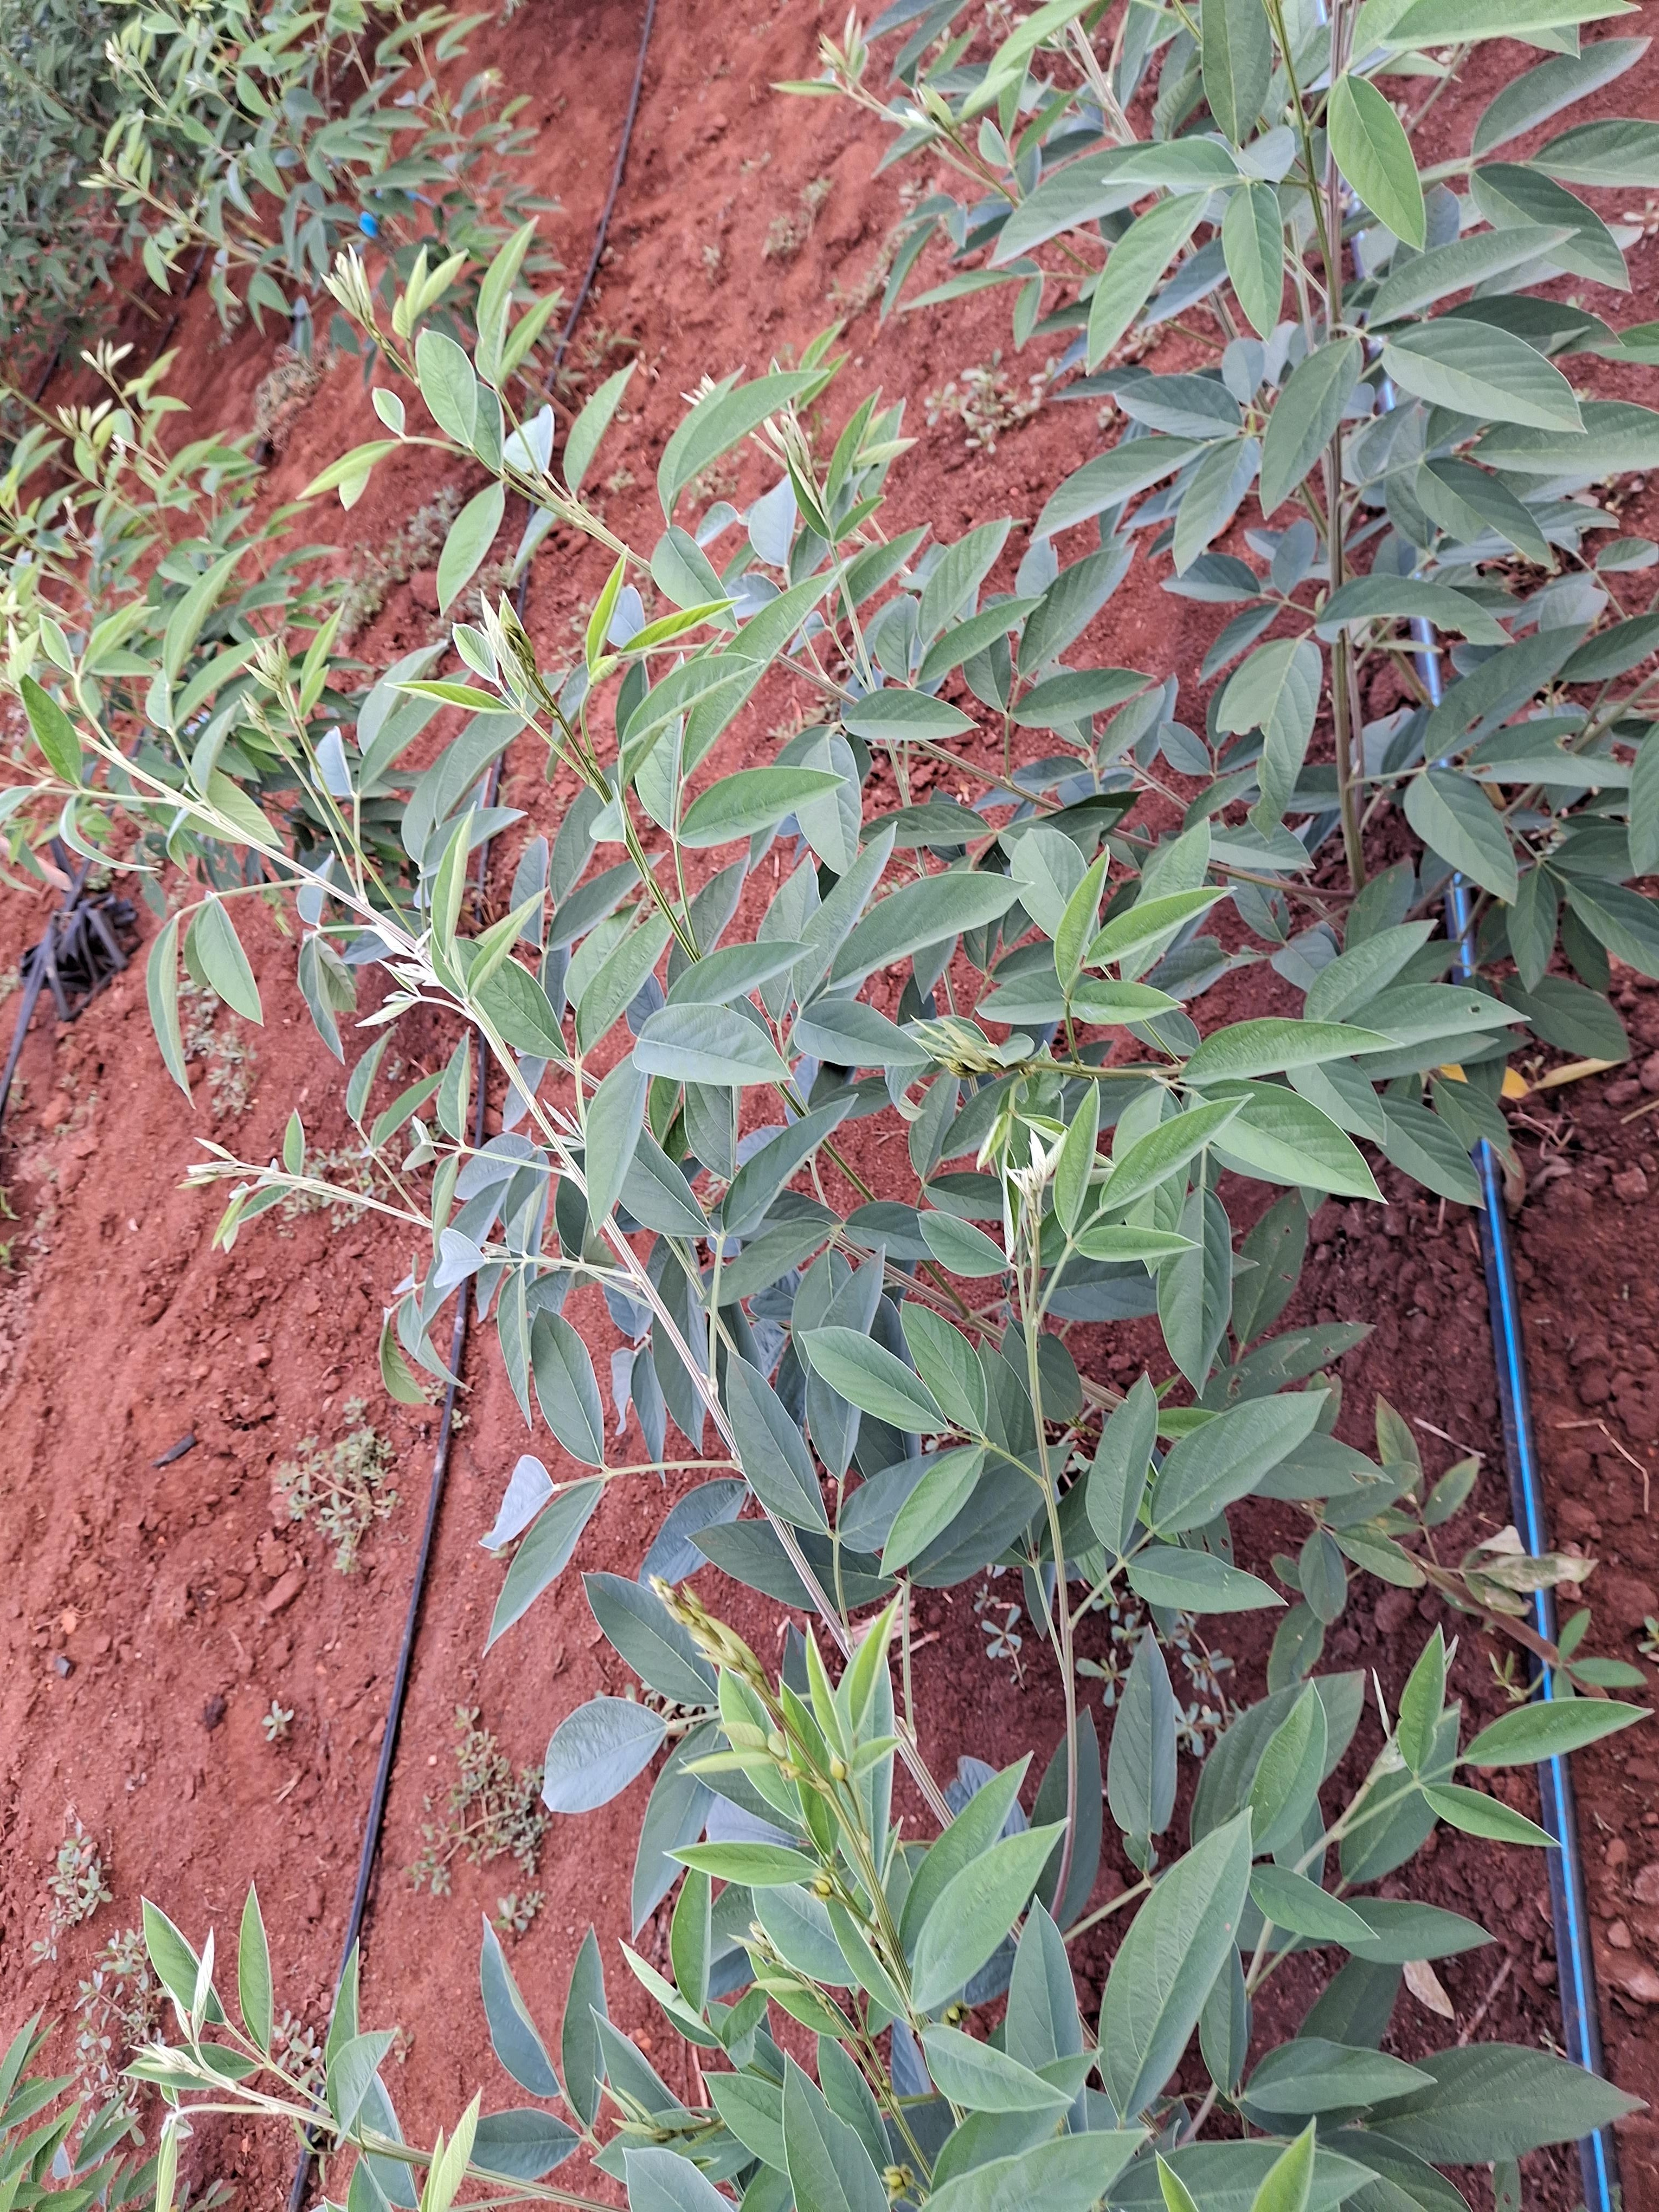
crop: pigeonpea
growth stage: flowering
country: Kenya
